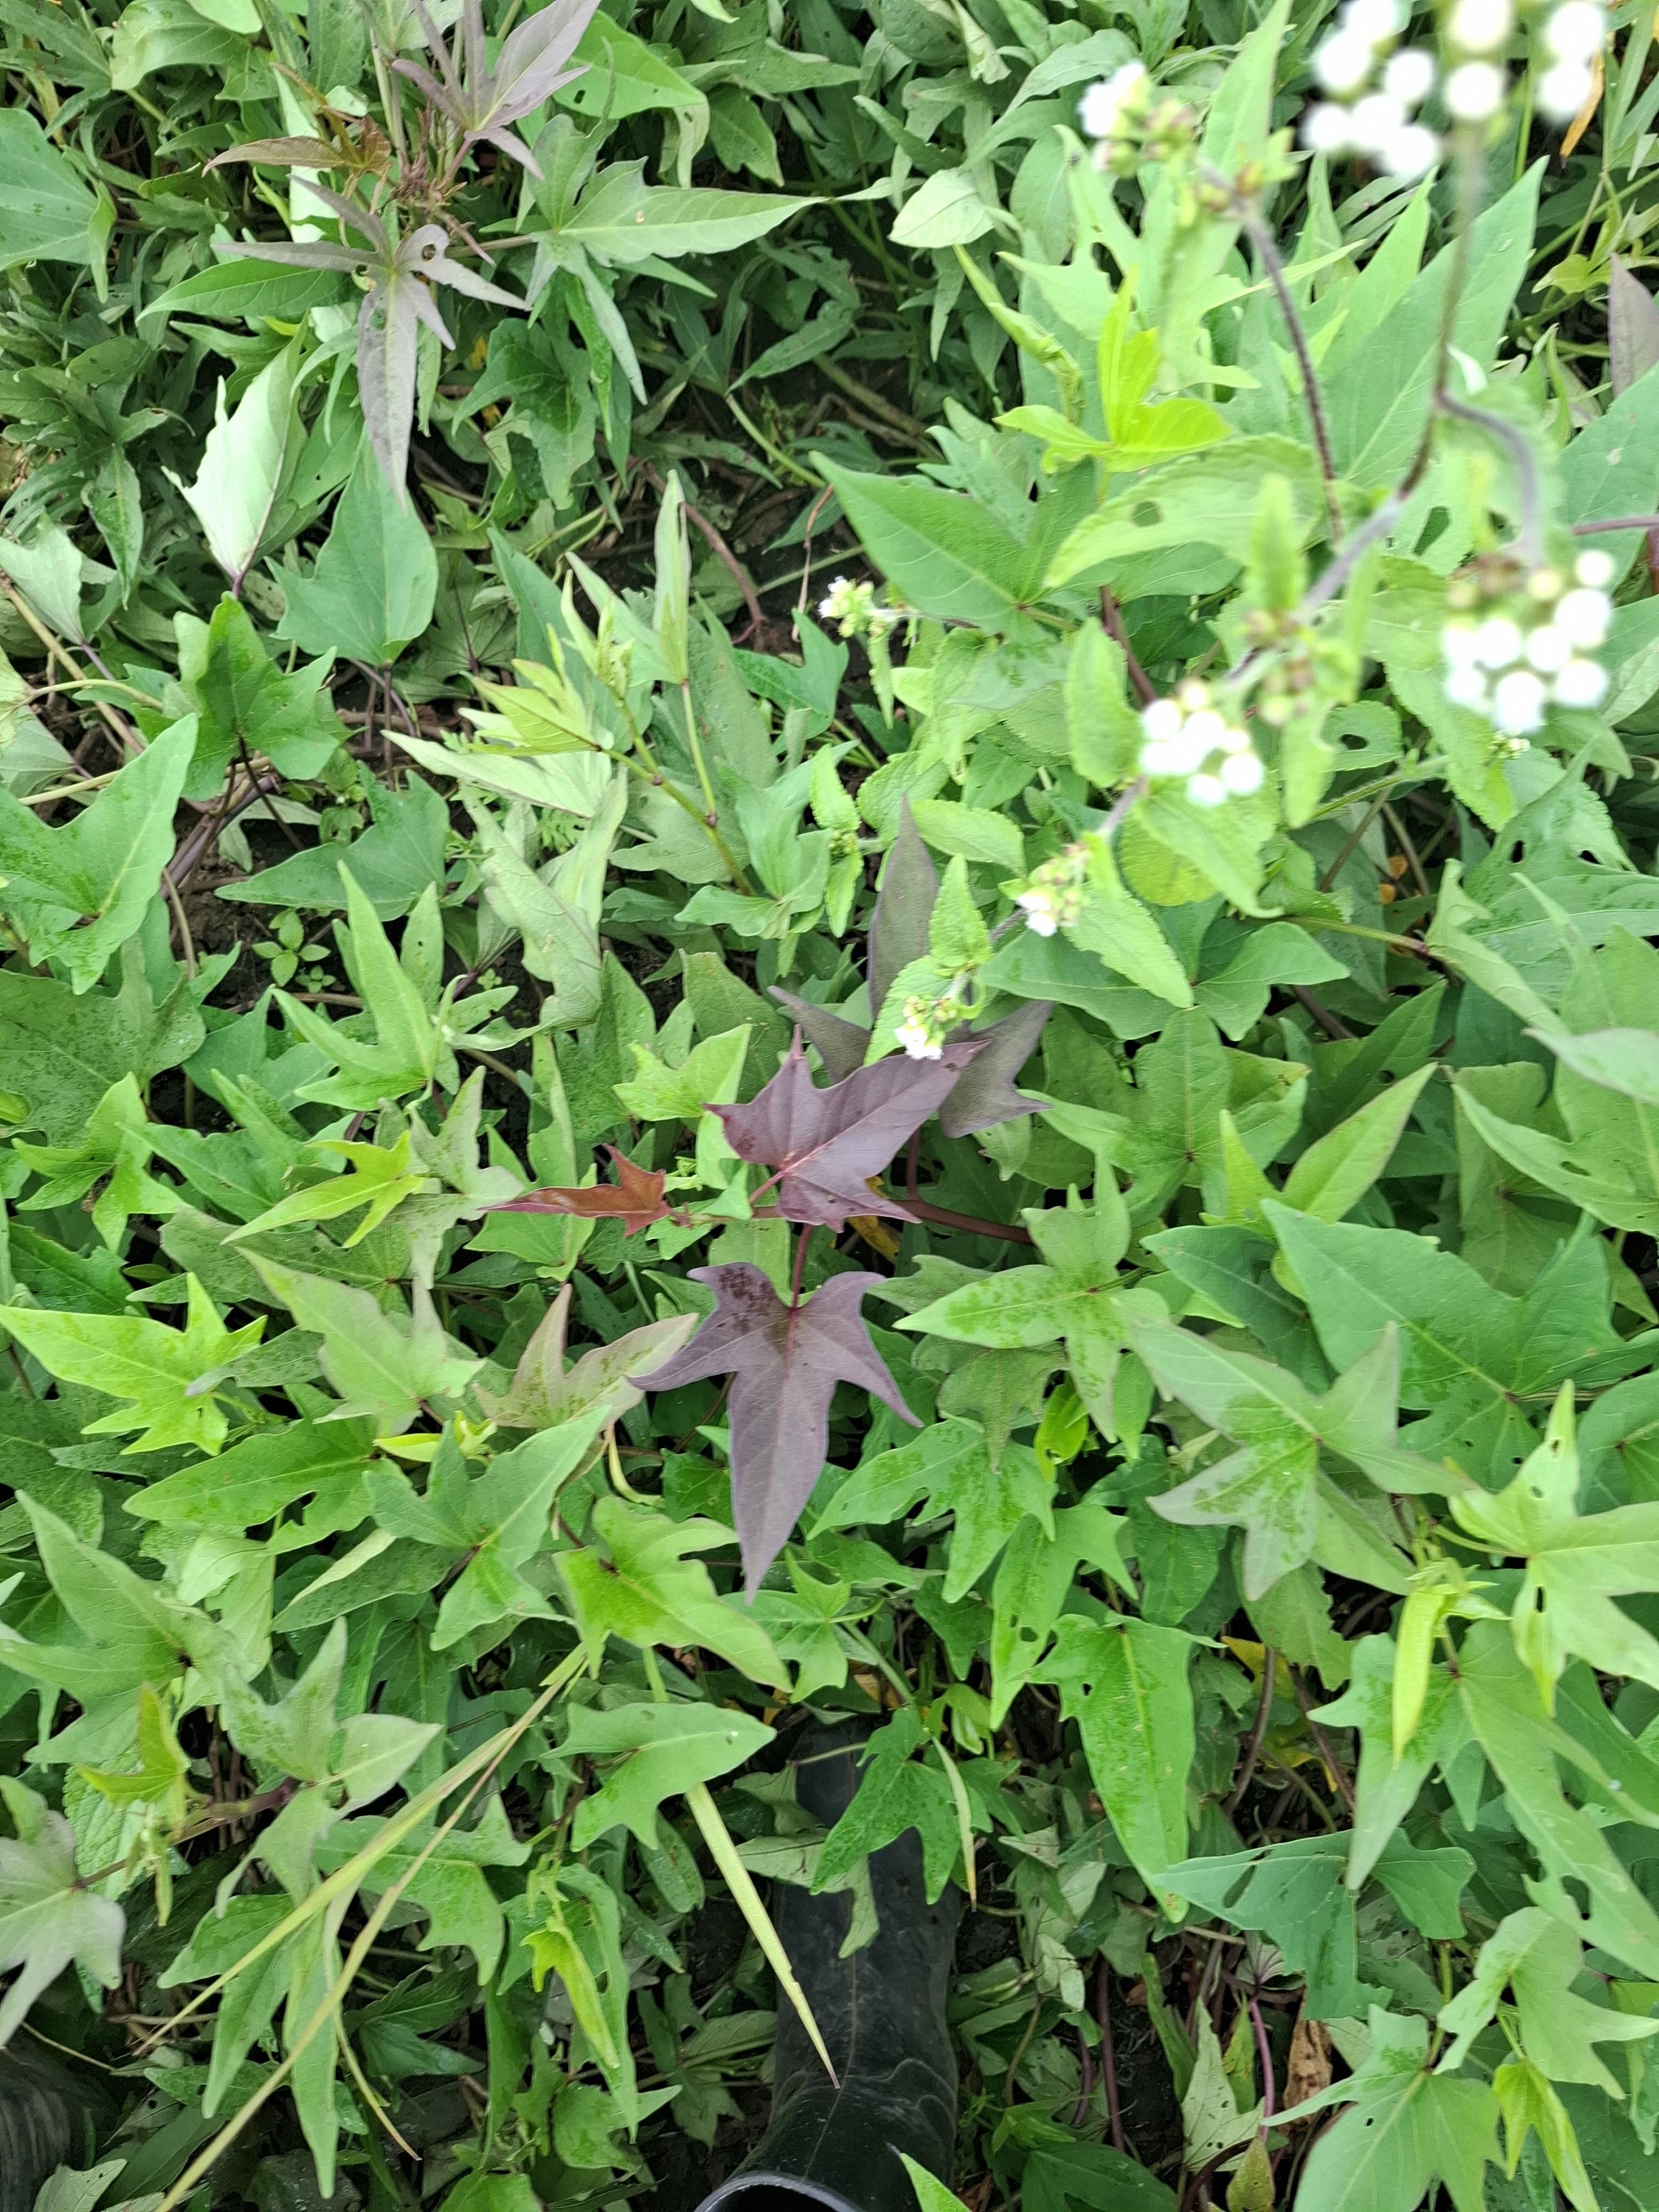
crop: sweet potato
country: Tanzania
